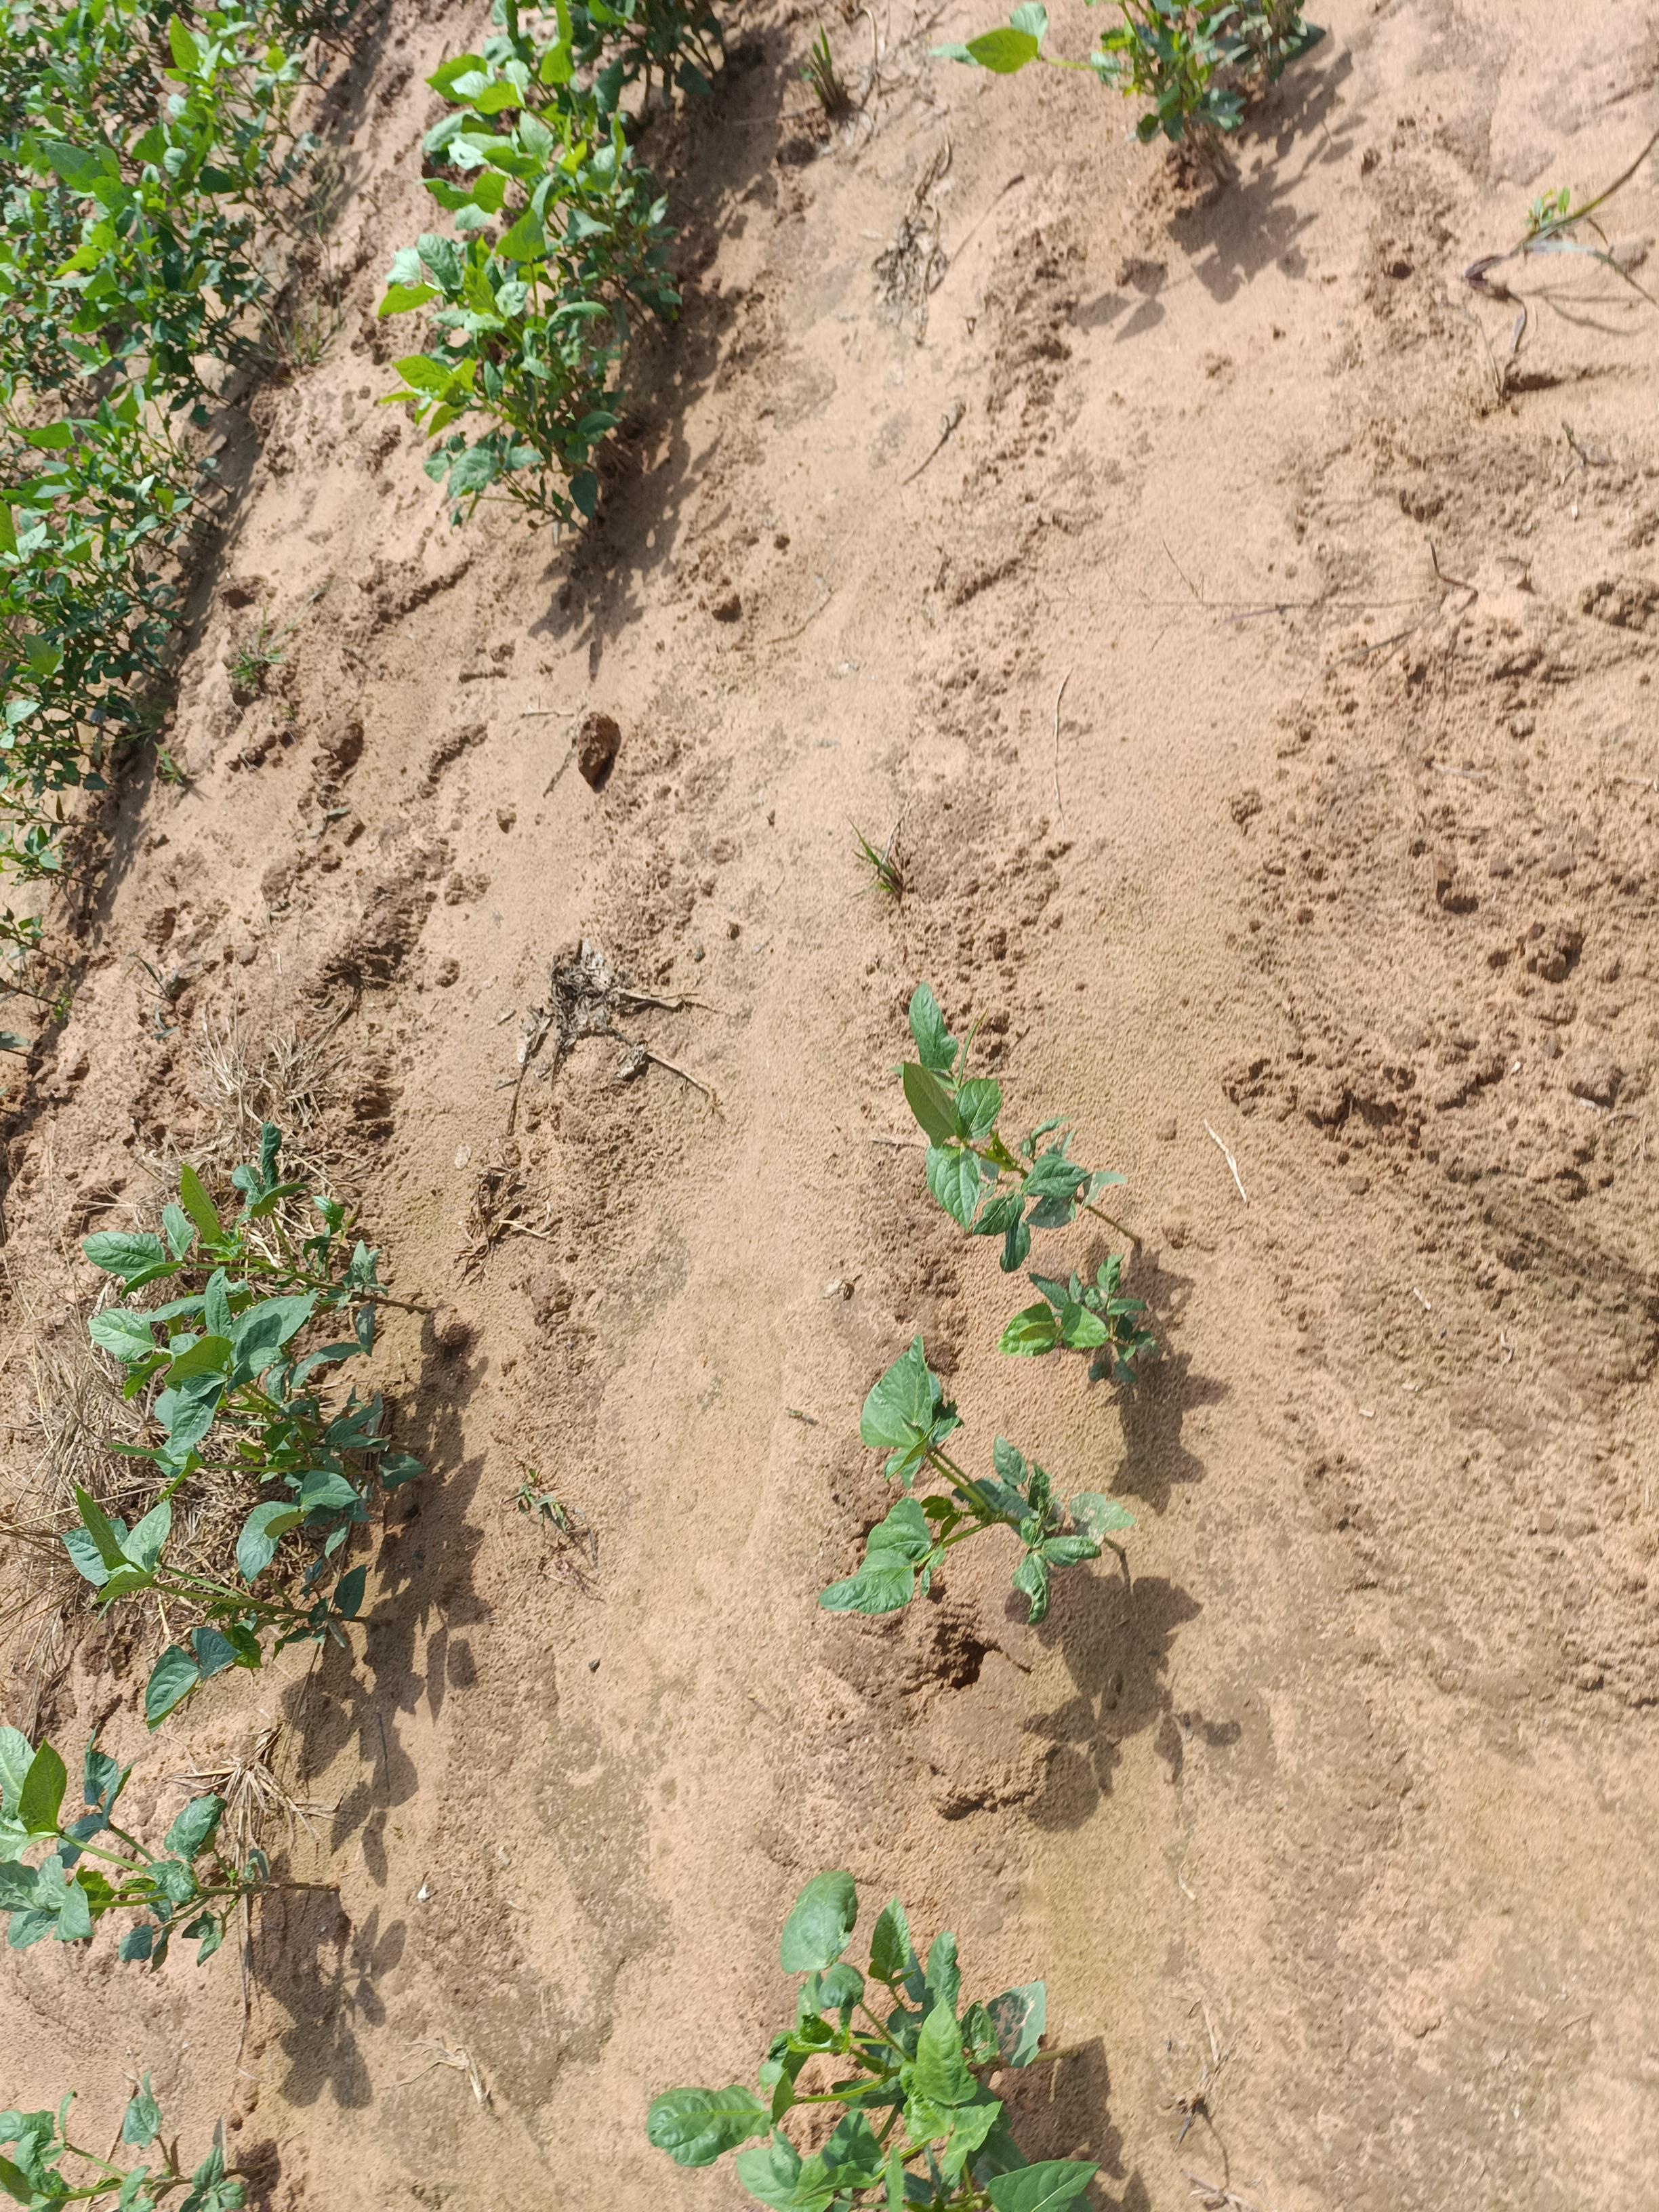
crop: cowpea
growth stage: emergence
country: Nigeria
